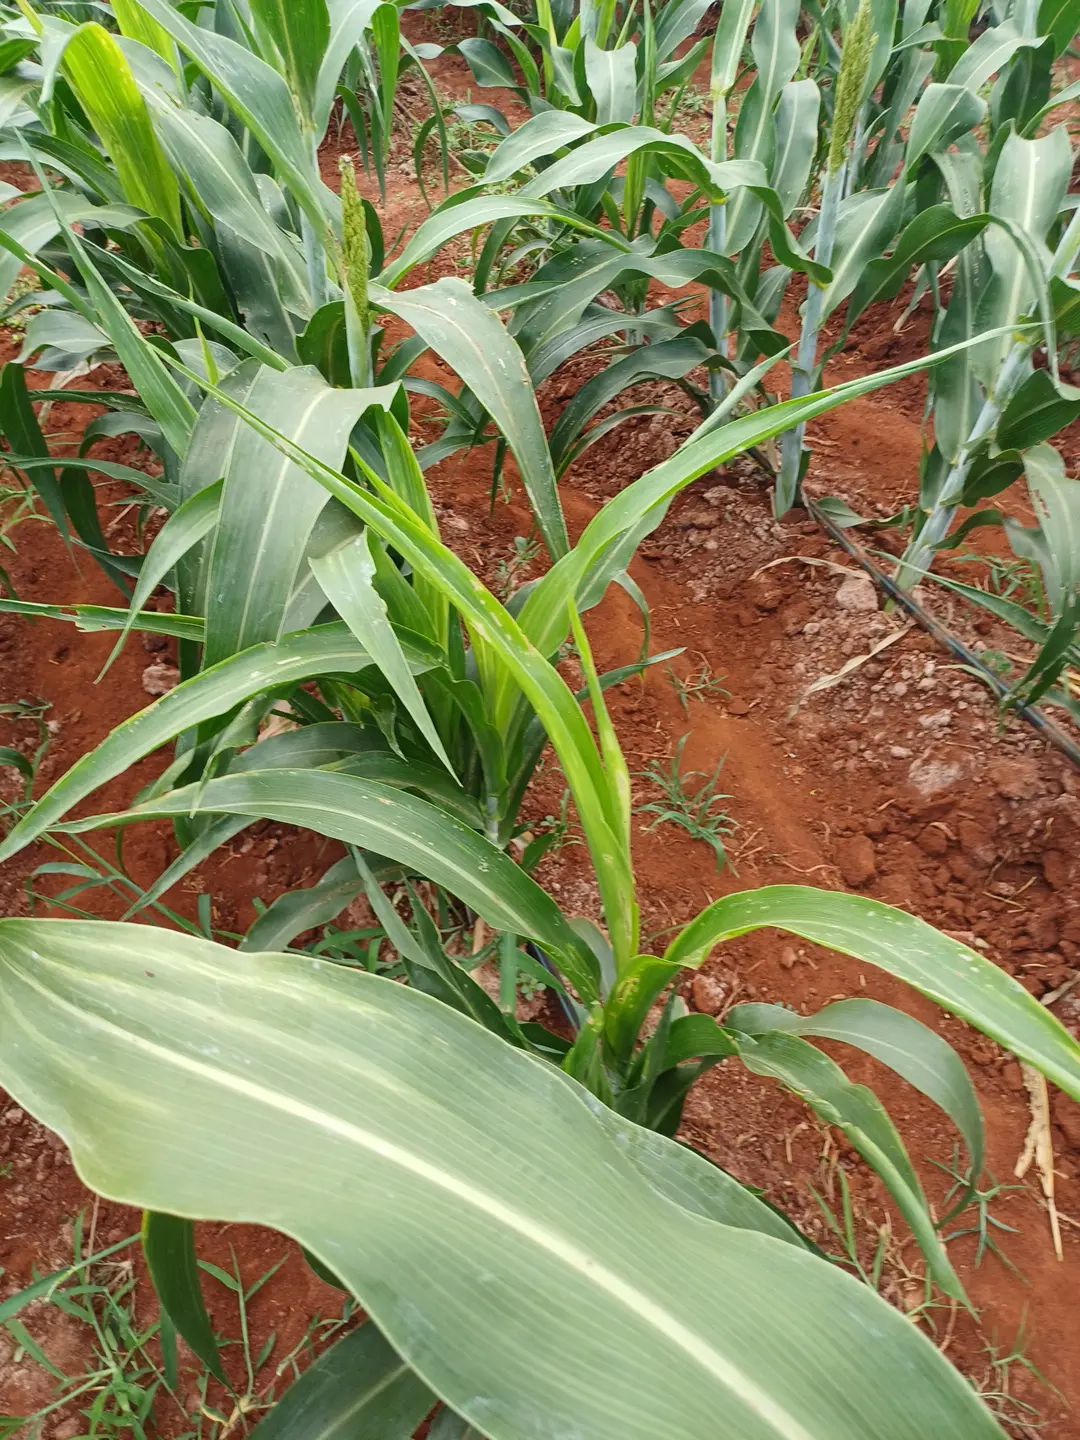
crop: sorghum
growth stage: heading tuber
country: Kenya
